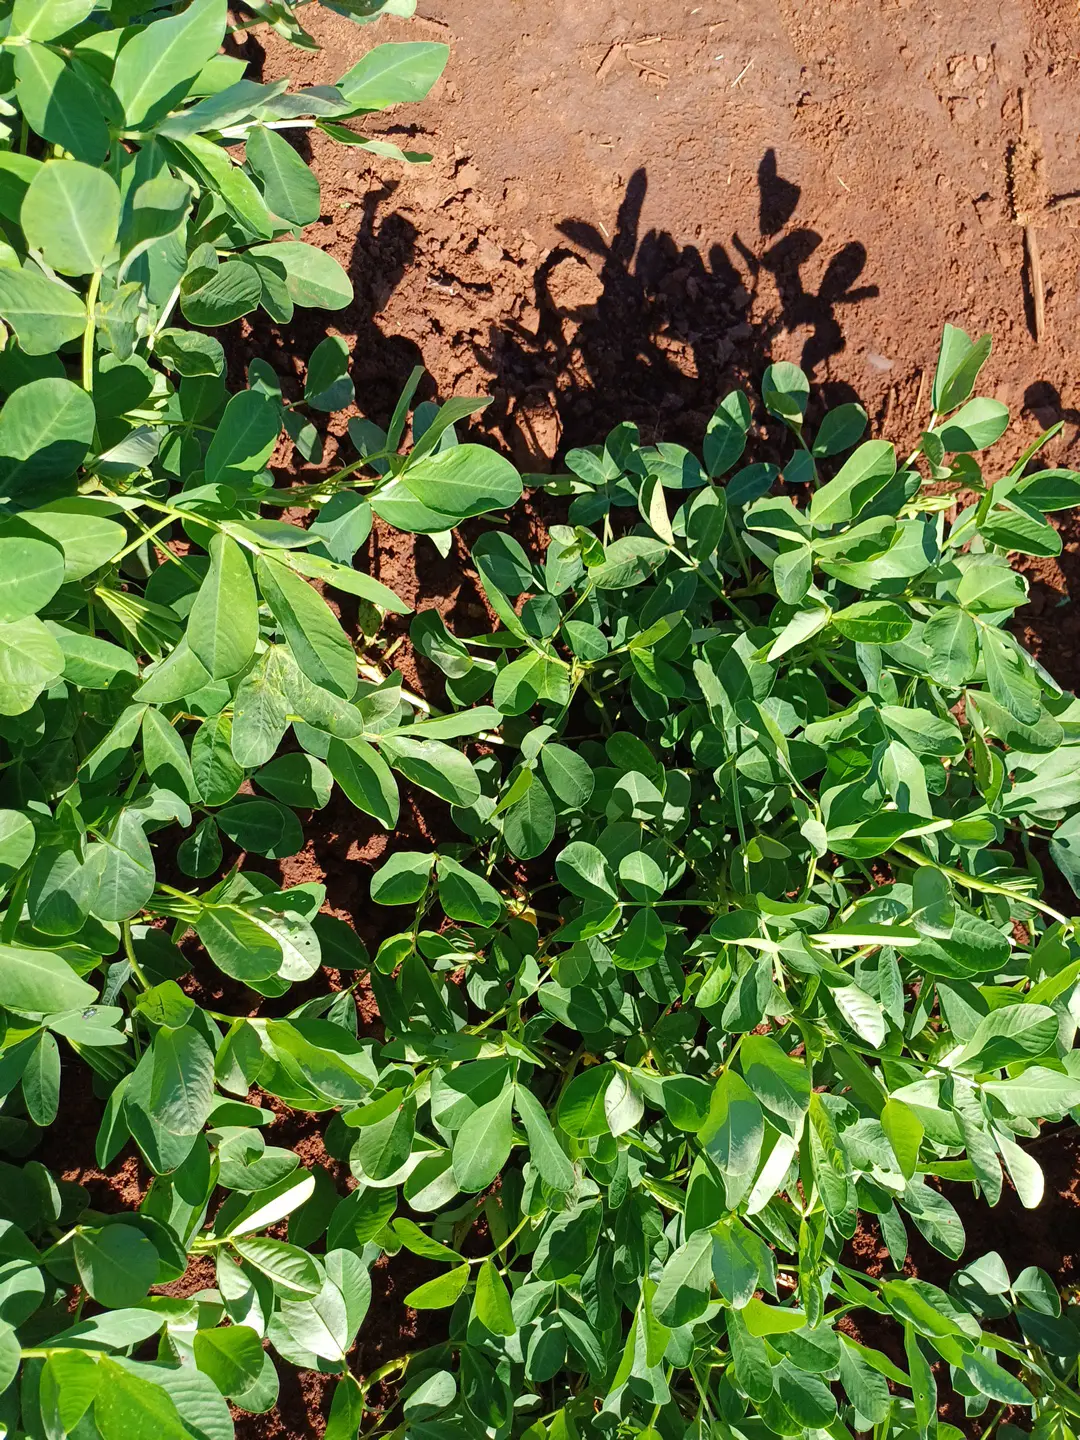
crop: groundnut
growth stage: flowering
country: Kenya
